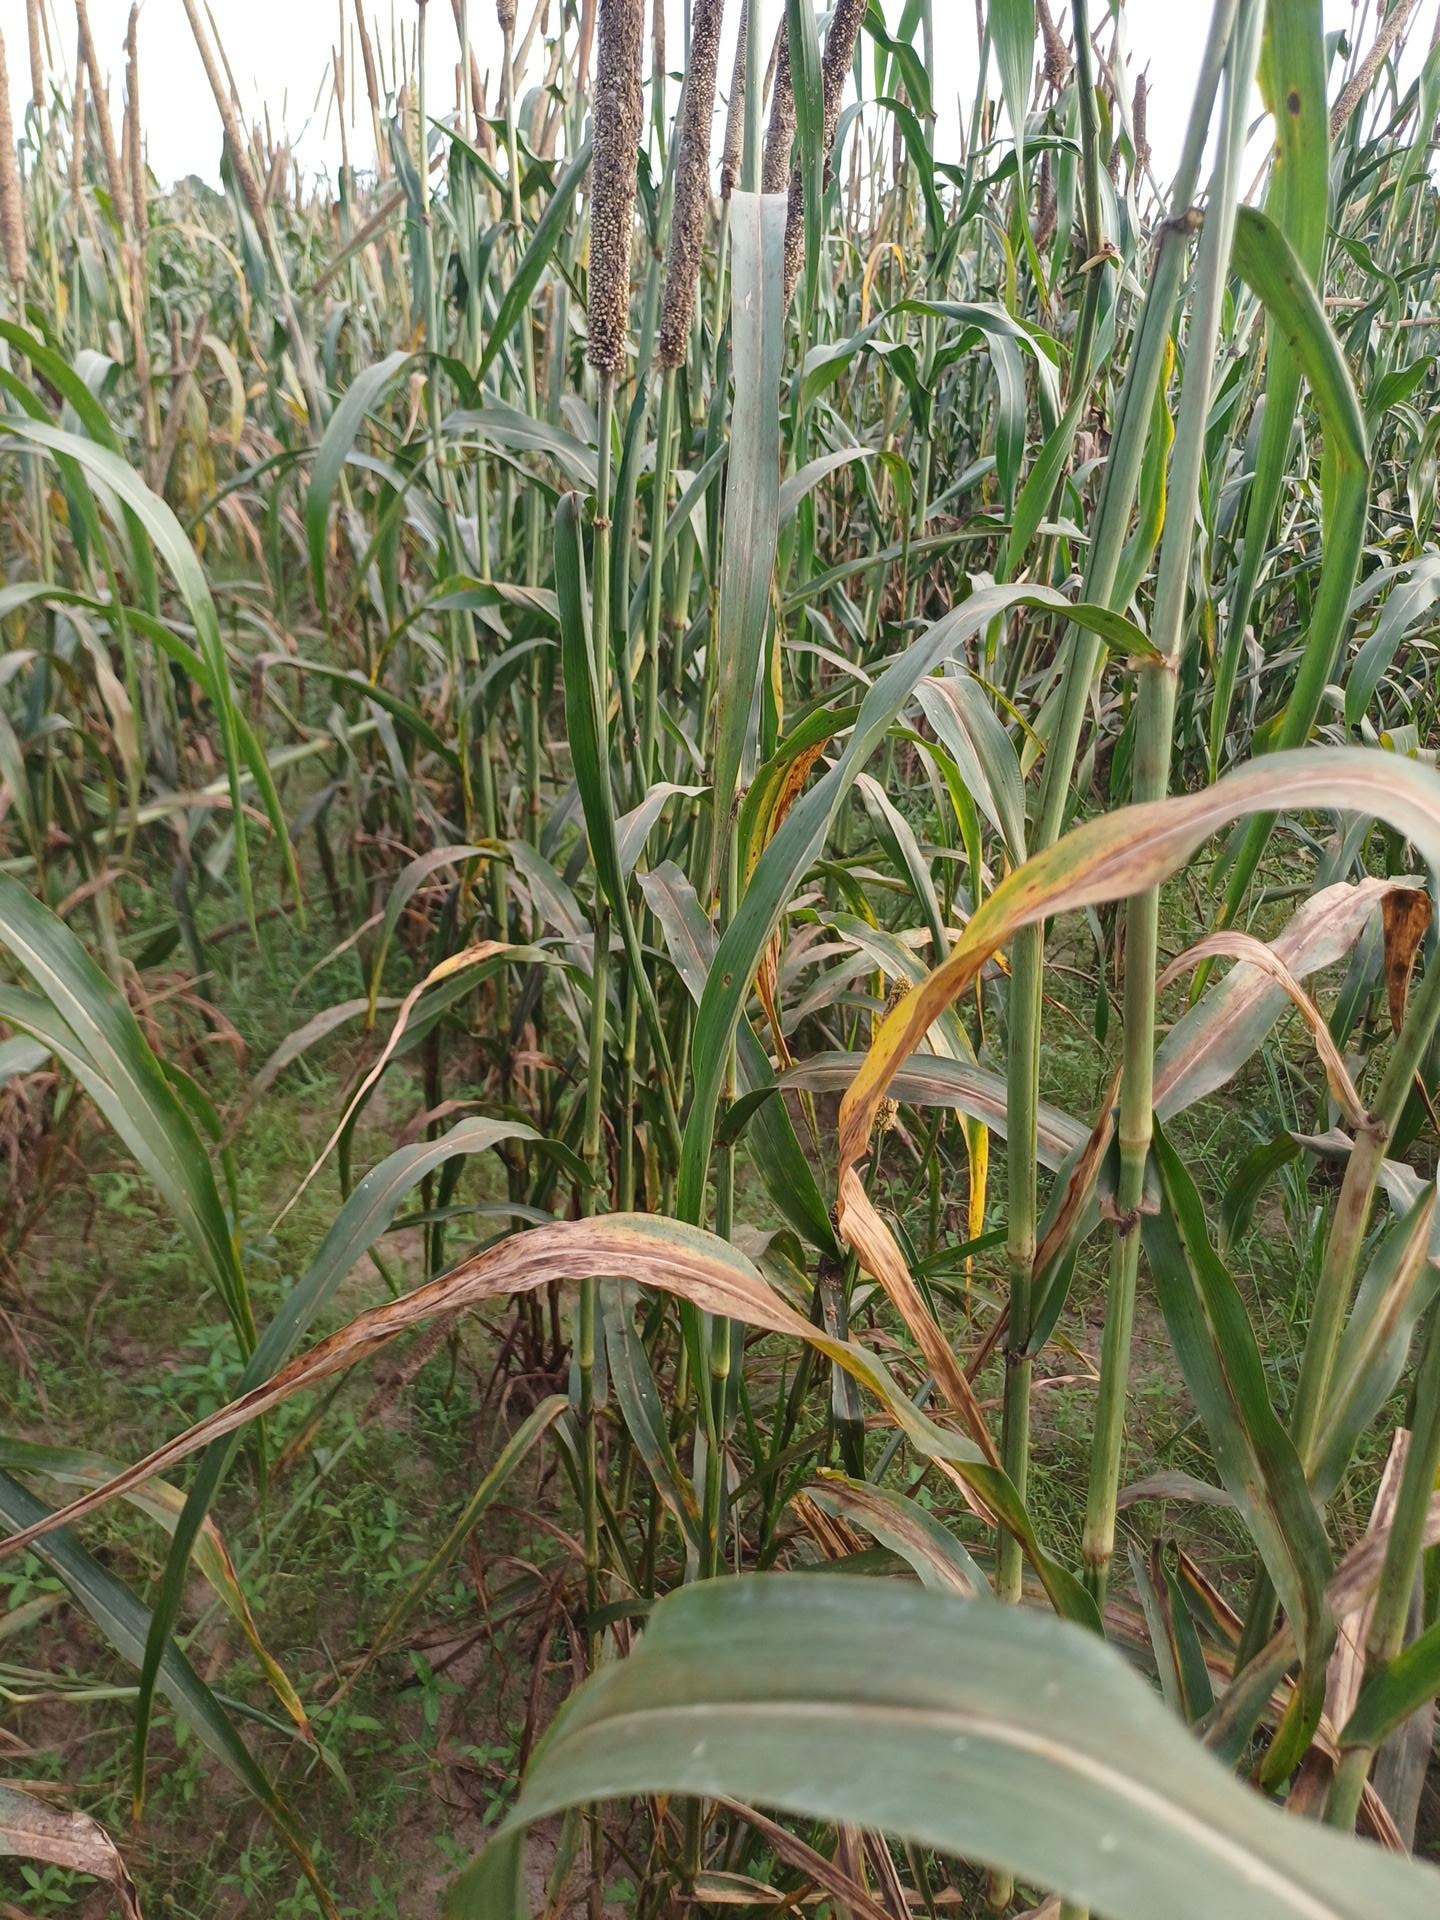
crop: pearl millet
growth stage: filling grain
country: Senegal
